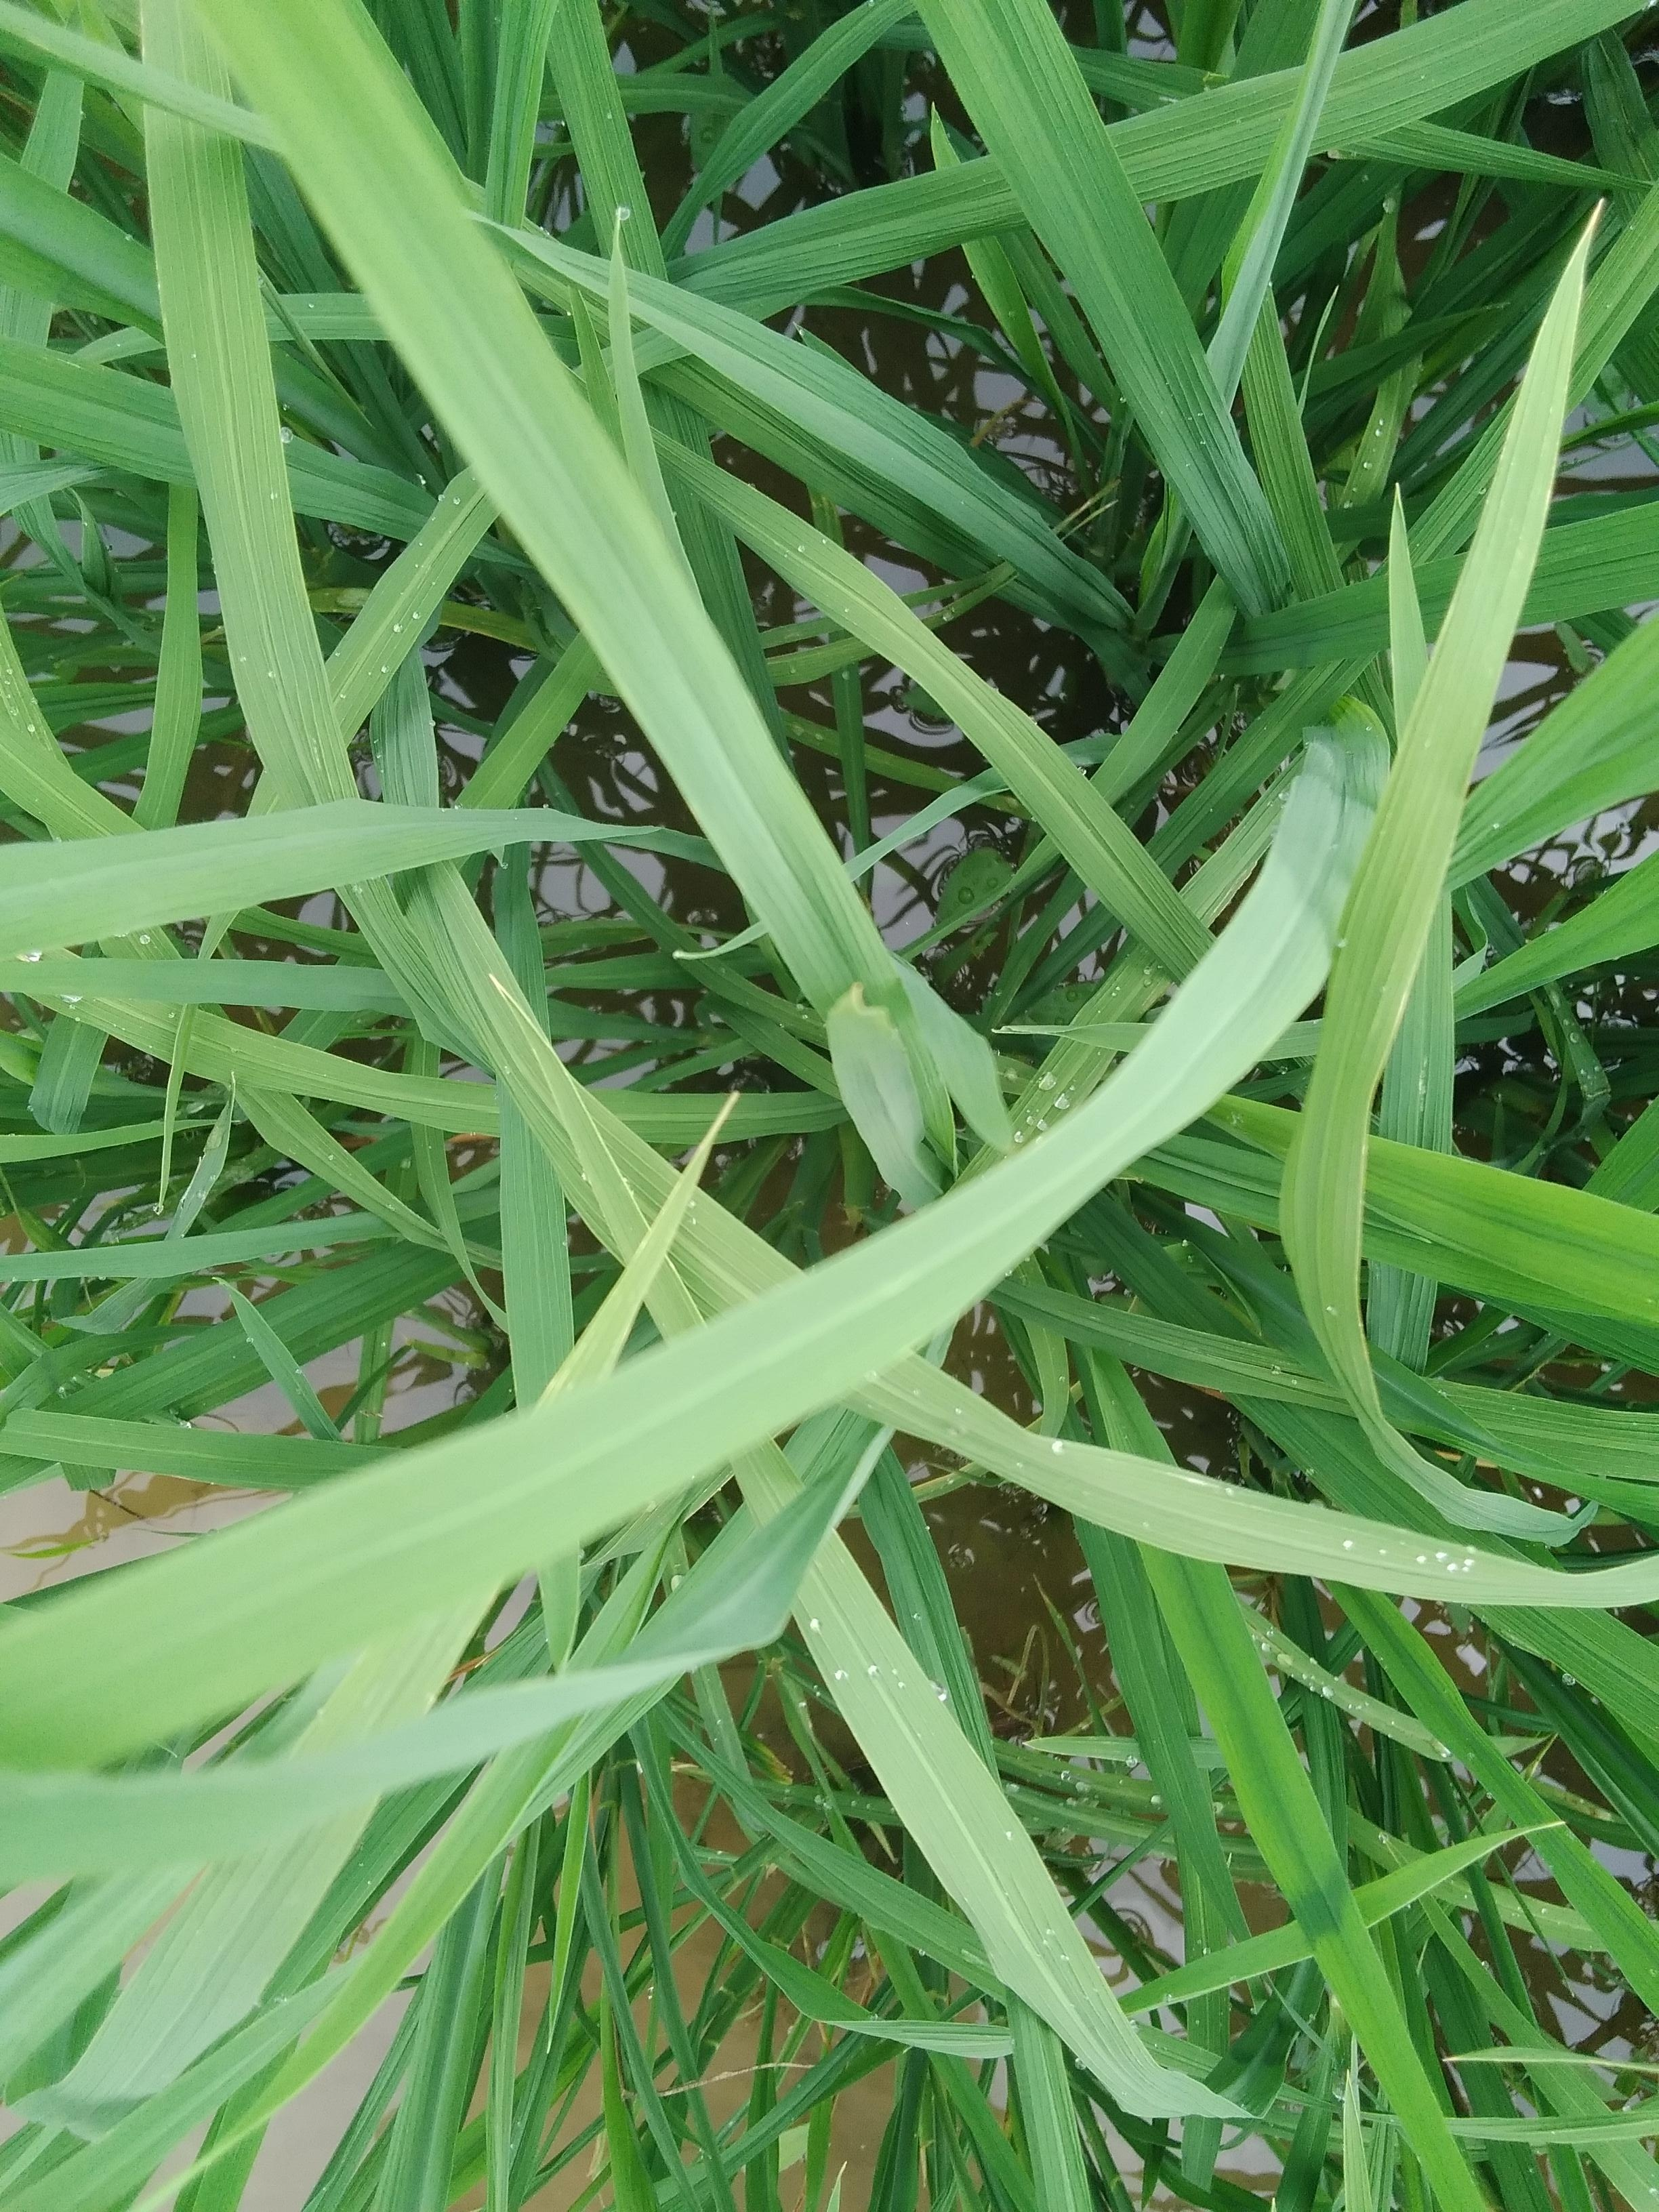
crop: rice
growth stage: elongation stem
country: Nigeria
